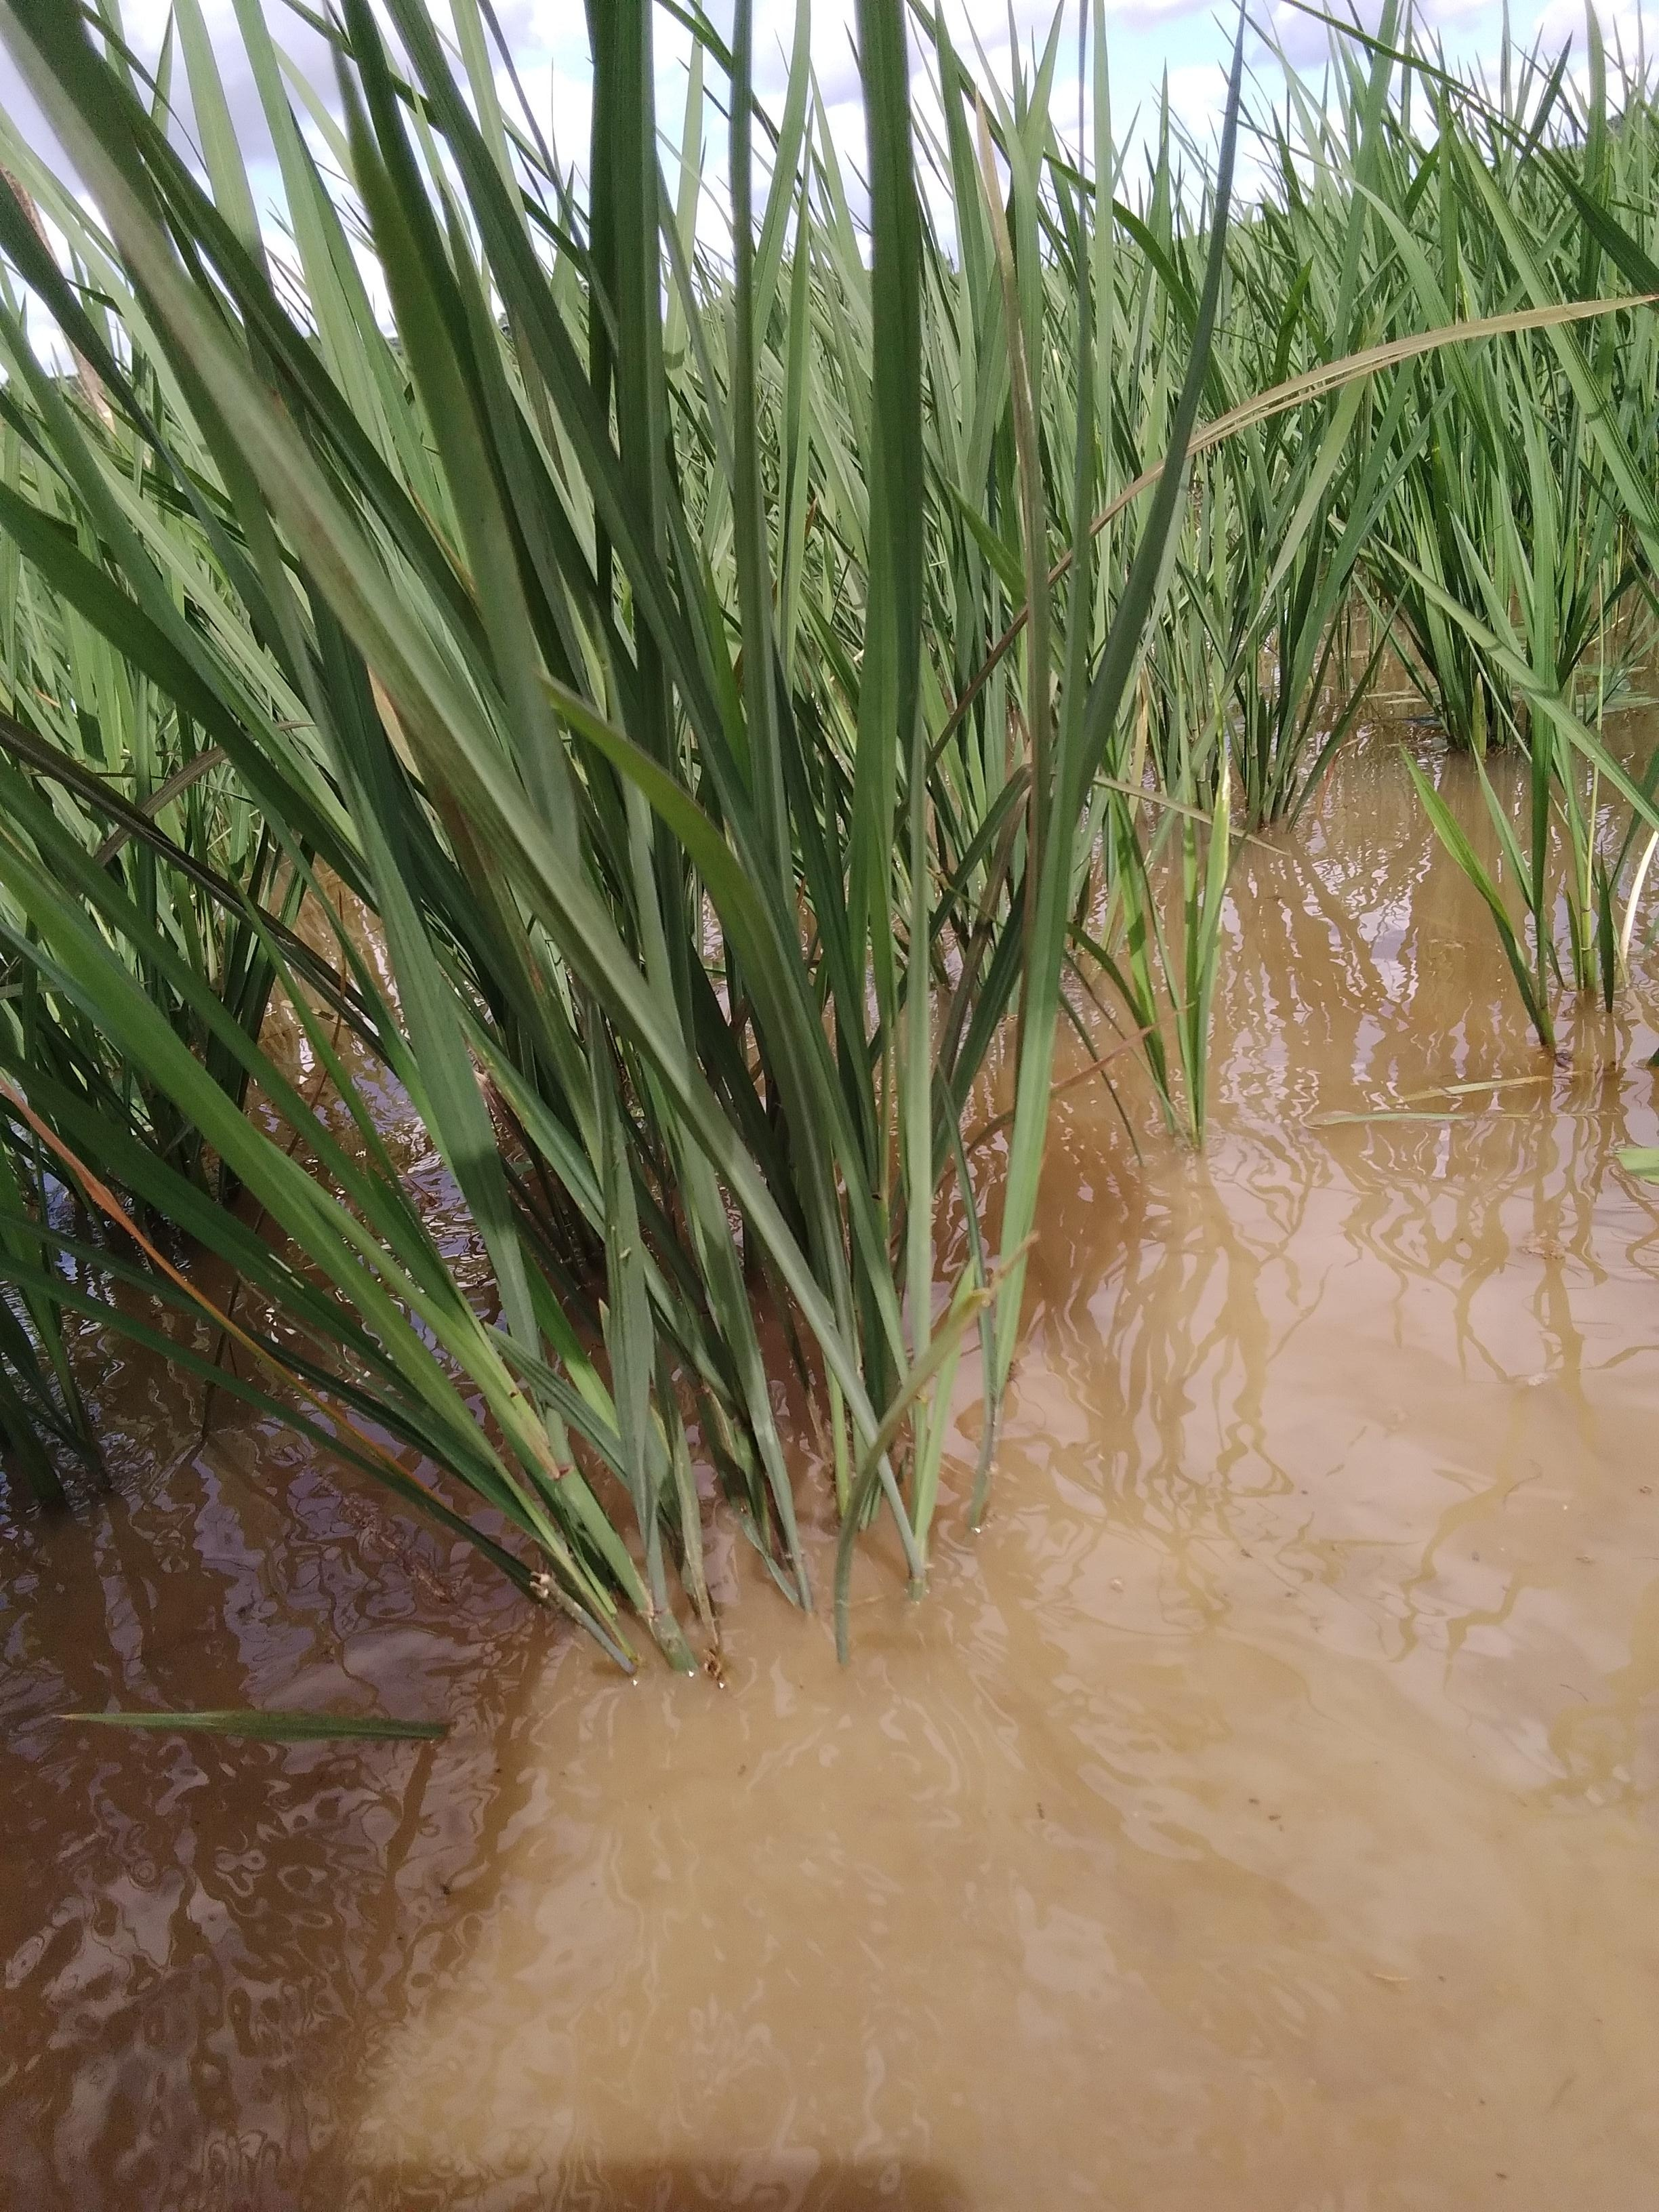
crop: rice
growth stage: elongation stem
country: Nigeria
